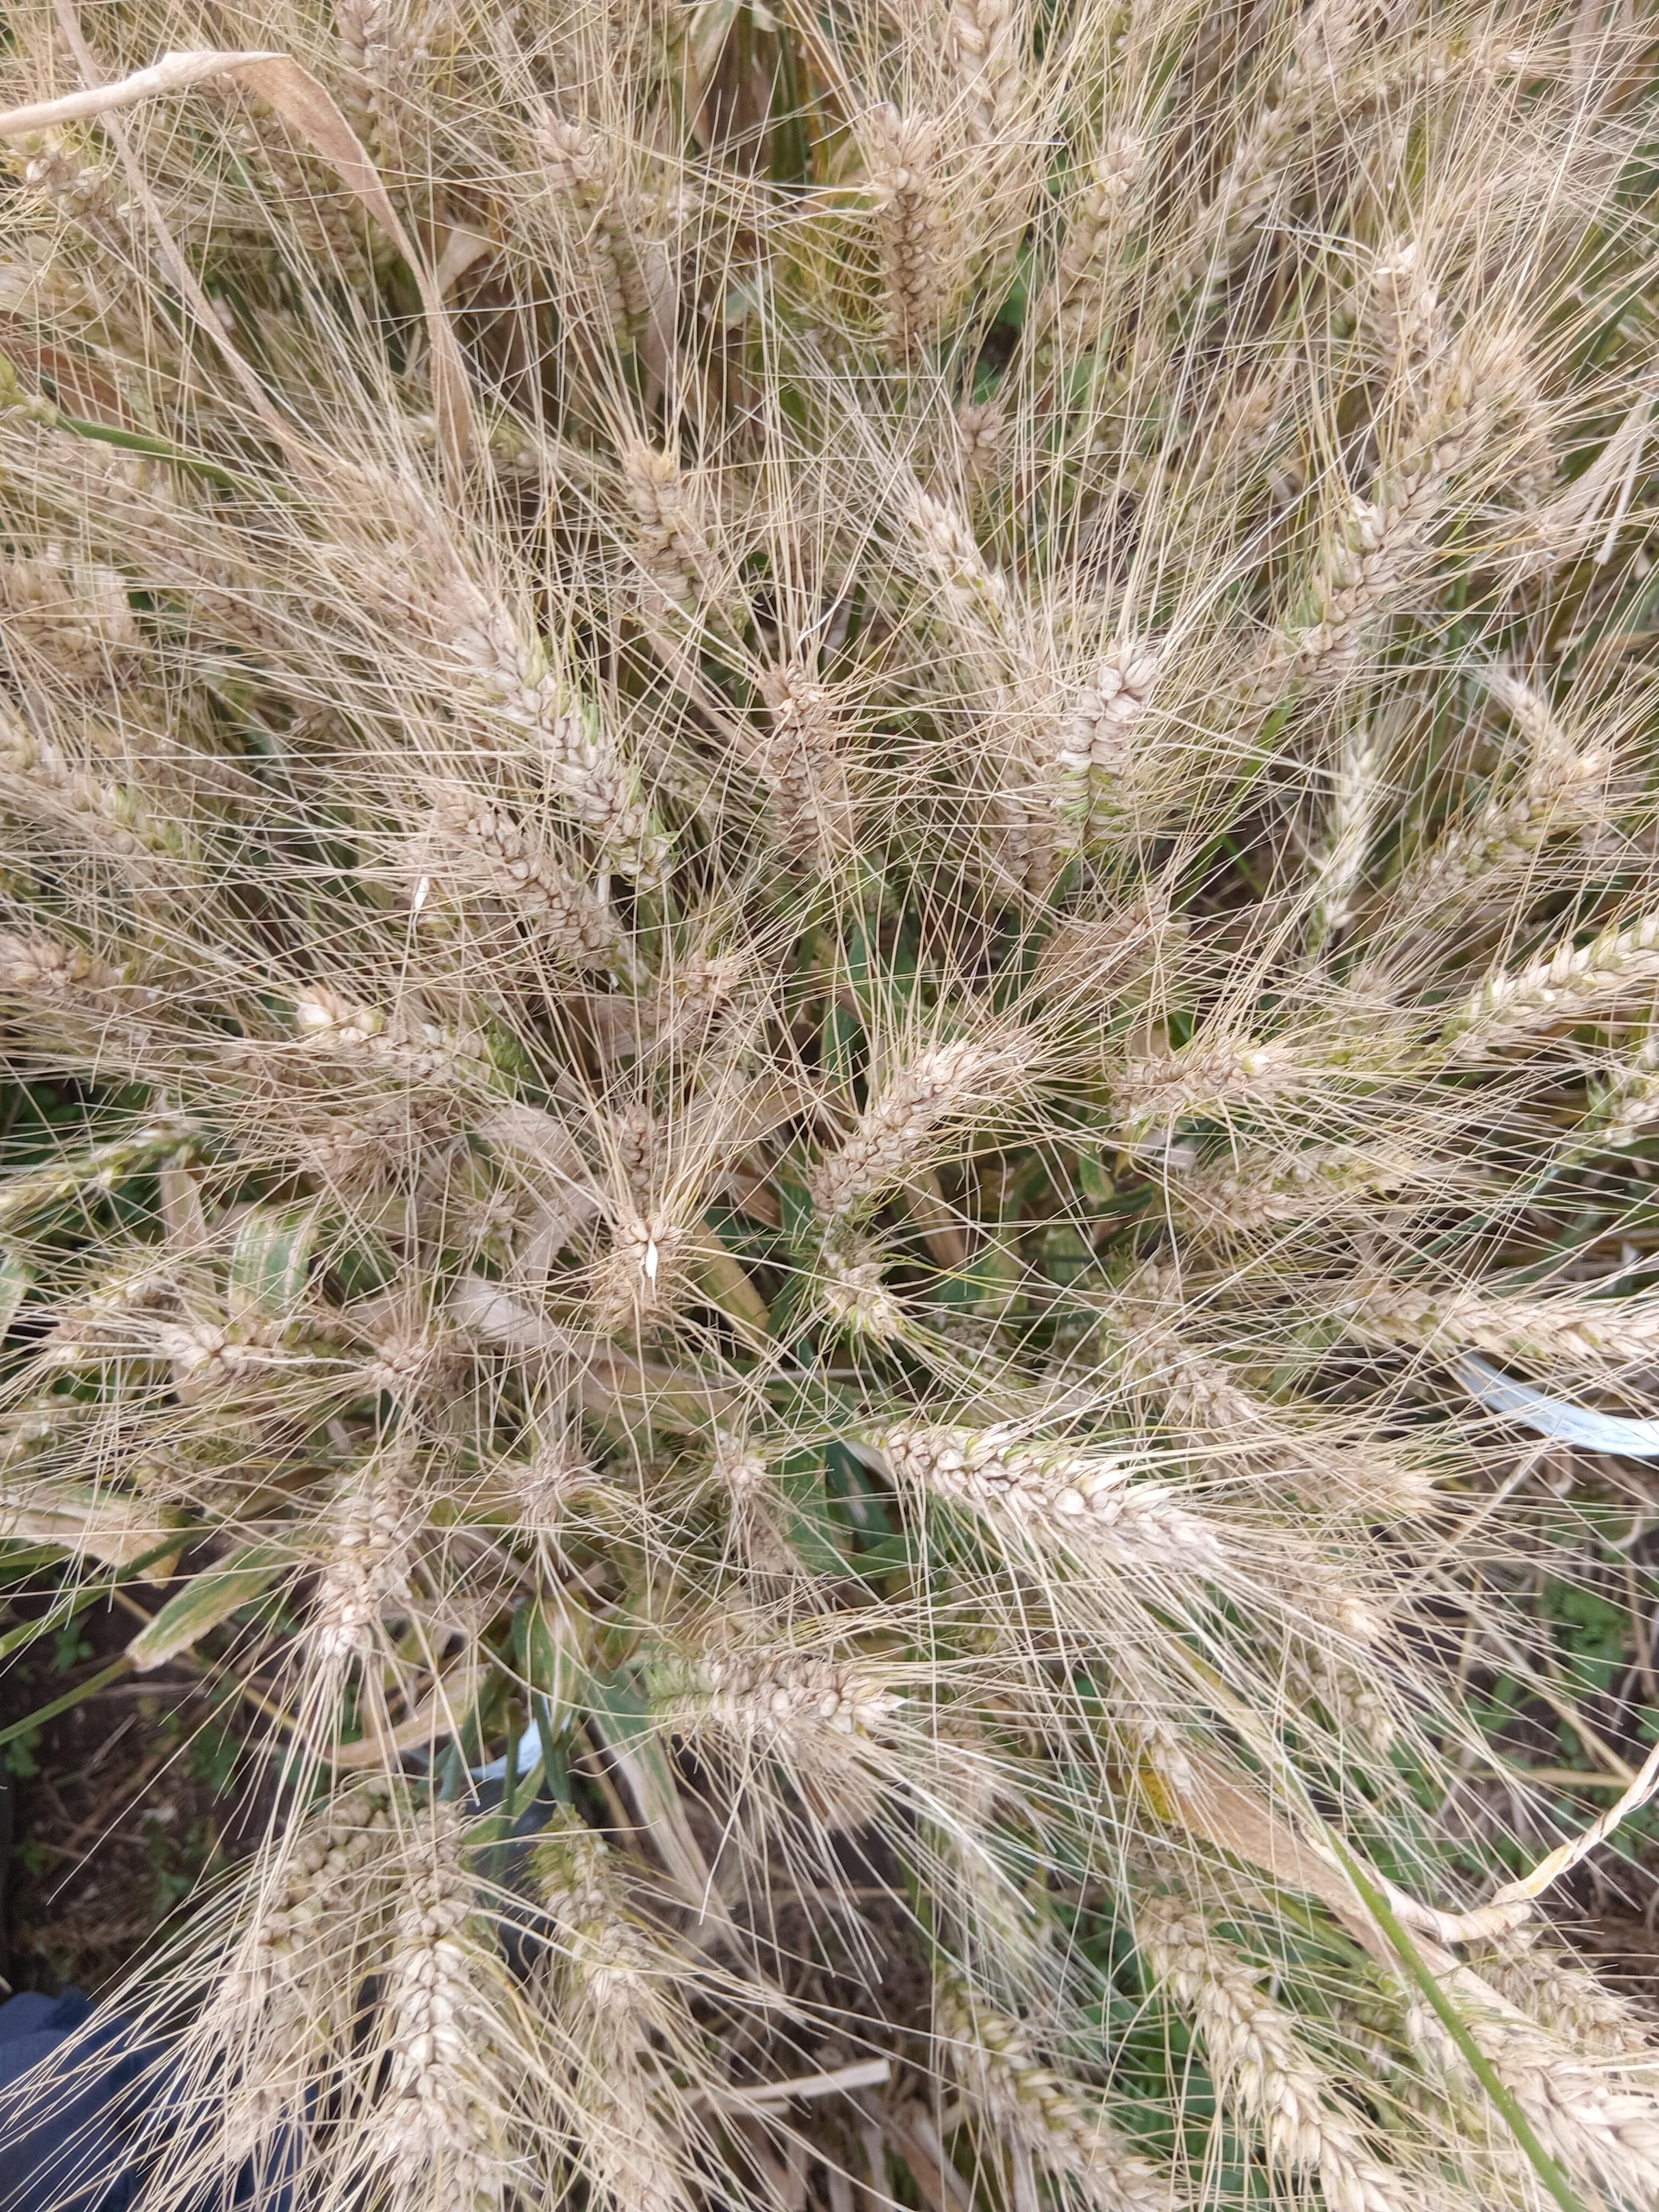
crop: wheat
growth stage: maturity
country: Kenya
